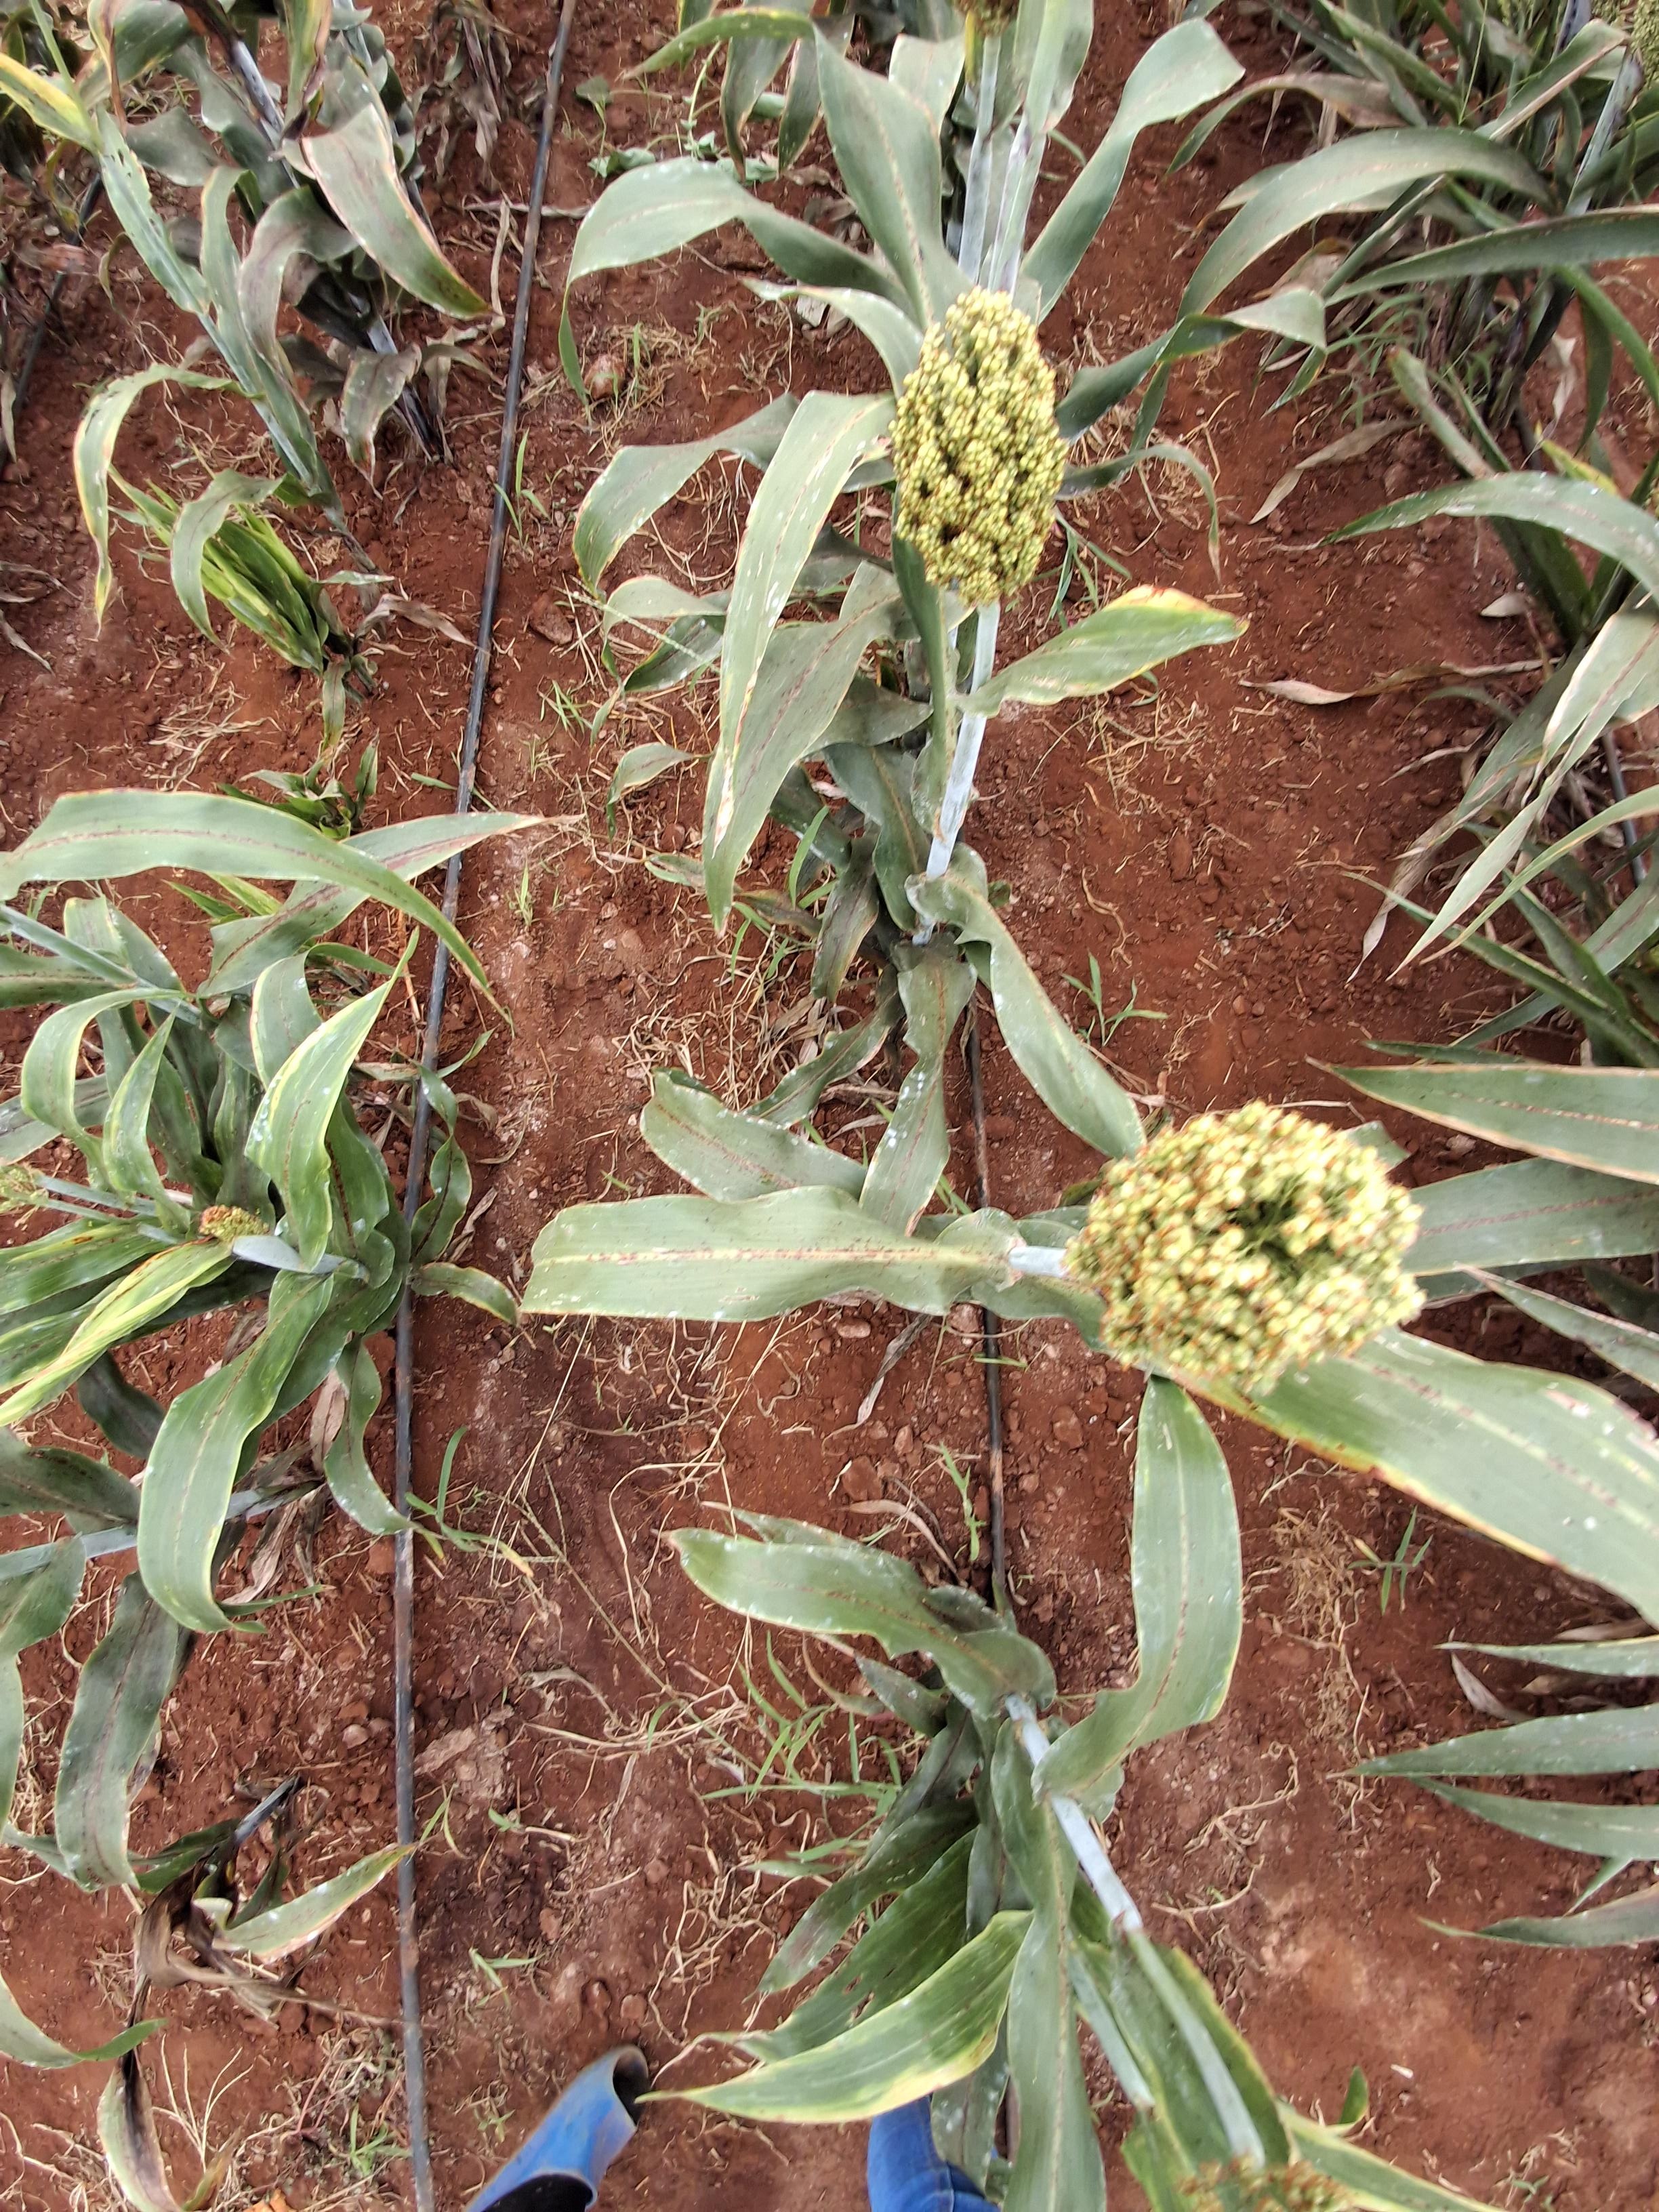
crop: groundnut
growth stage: flowering
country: Kenya
